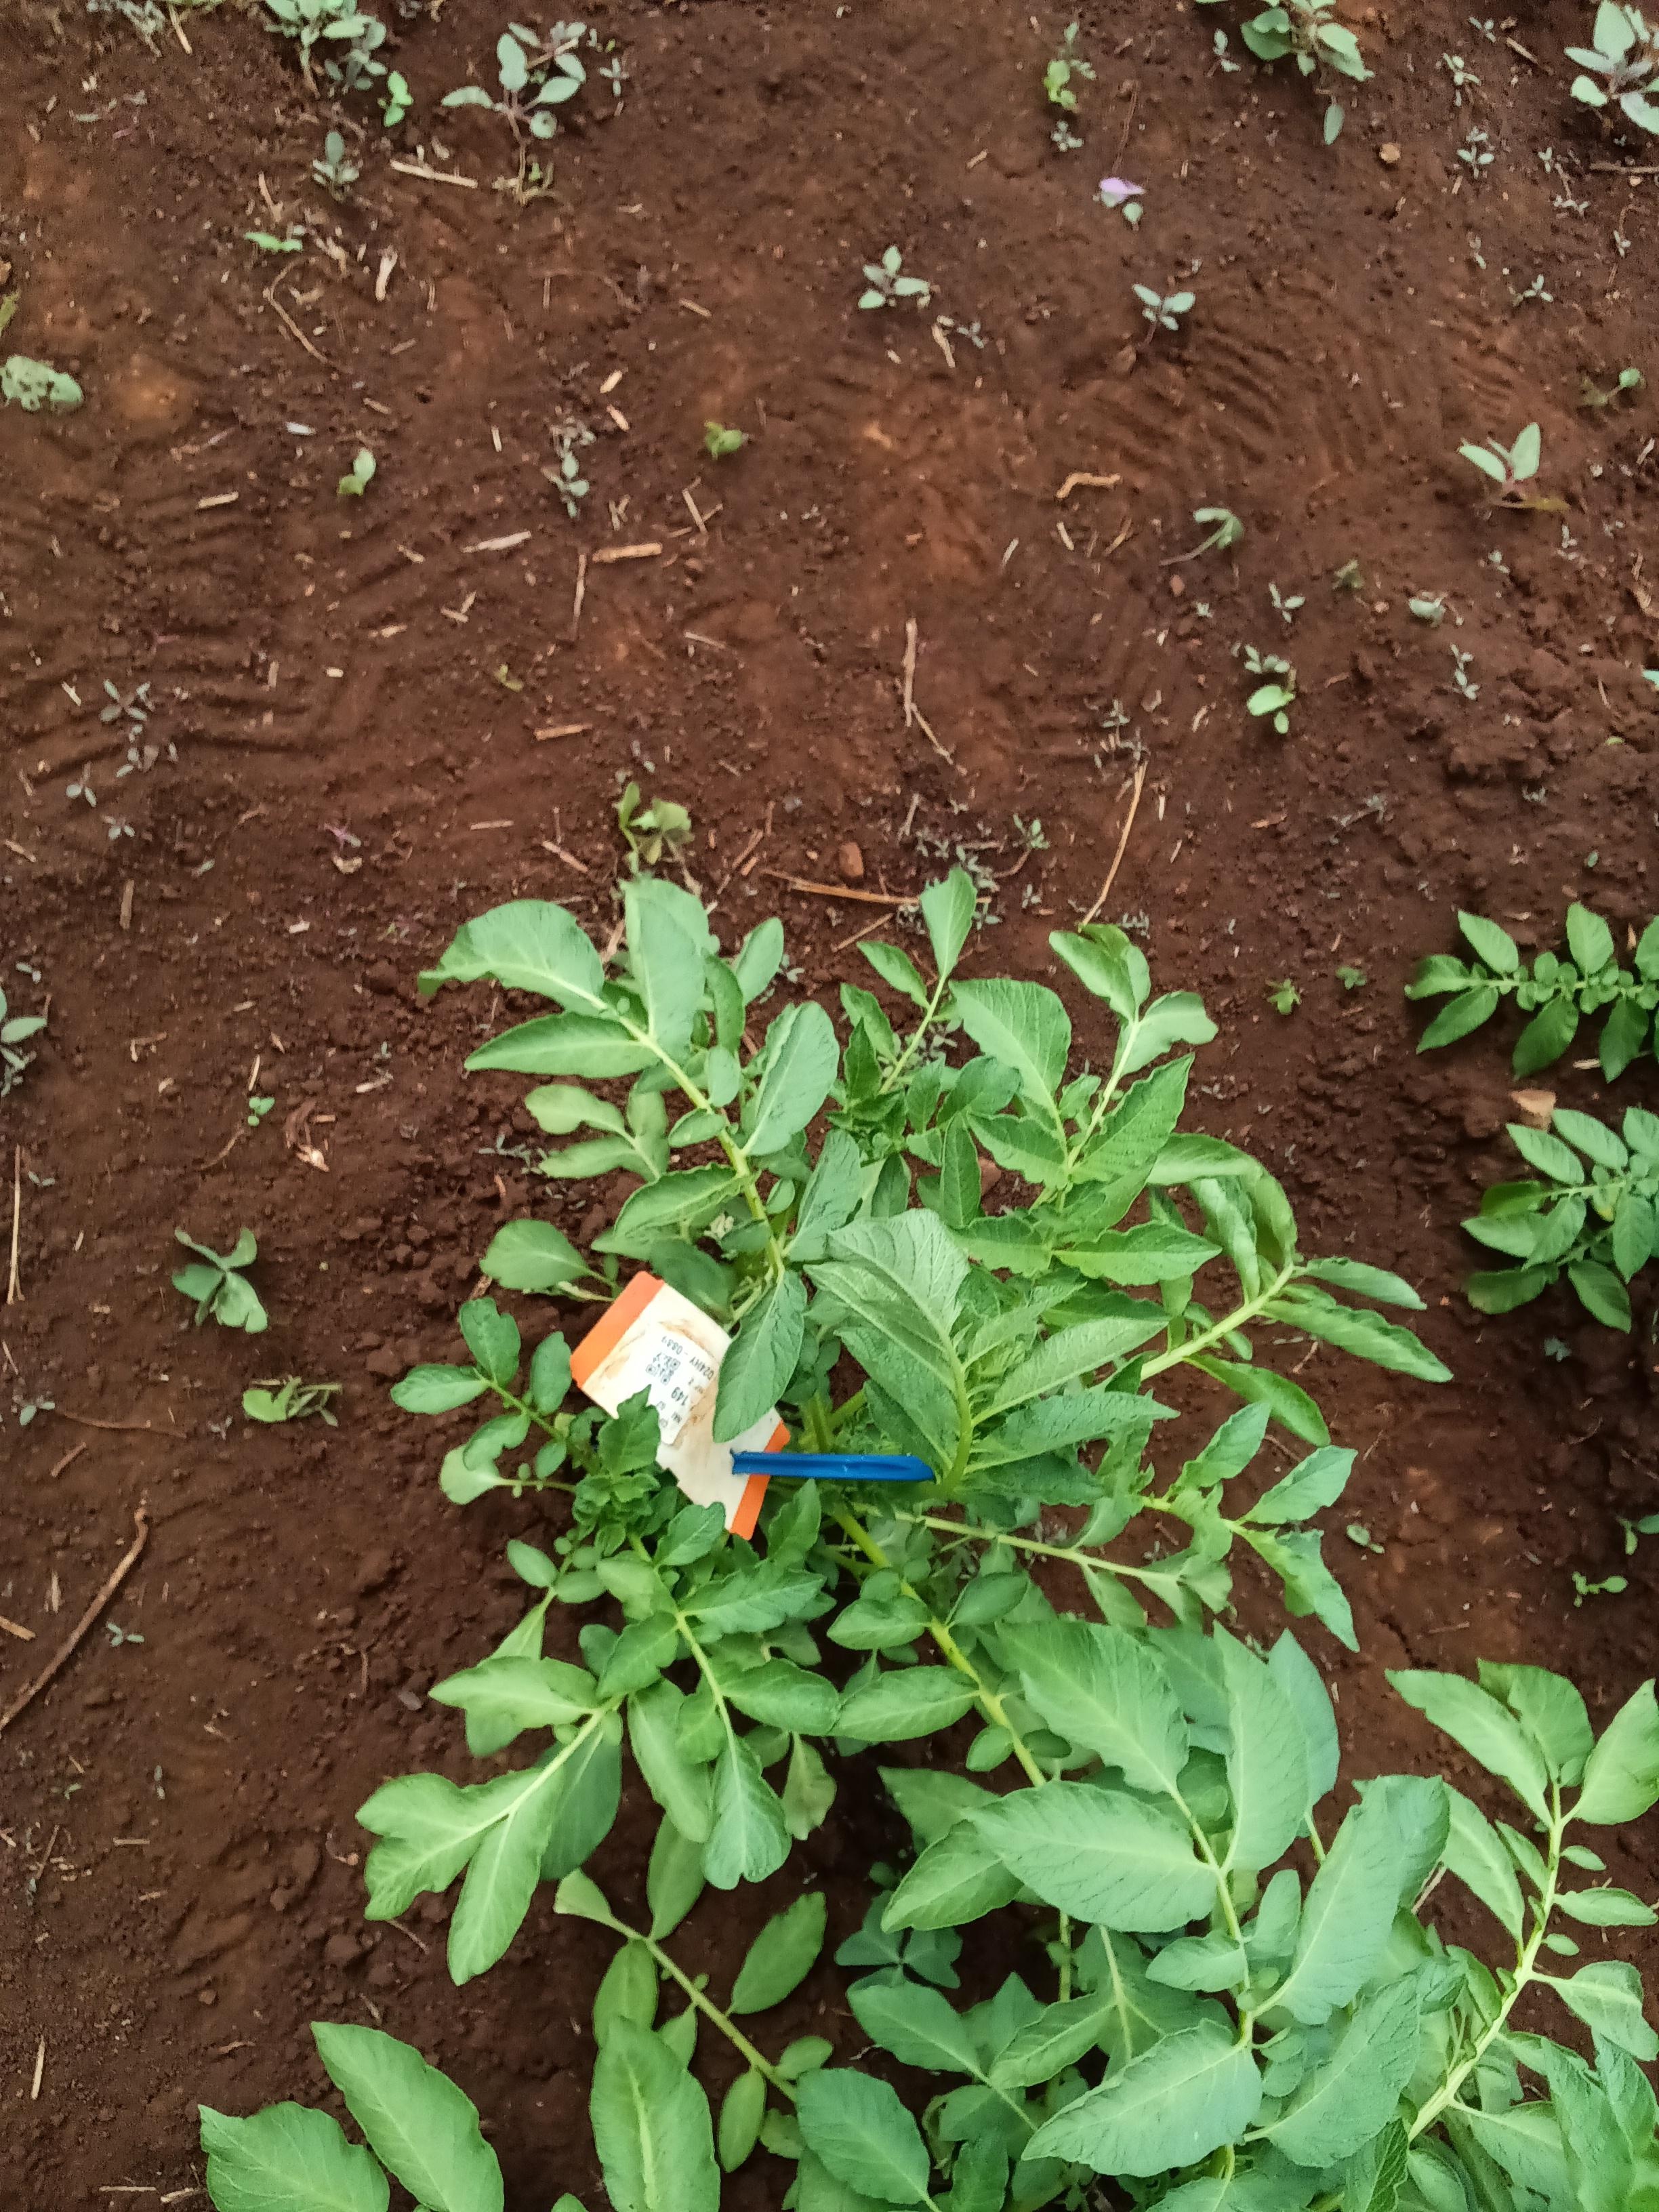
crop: potato
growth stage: vegetative
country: Kenya
